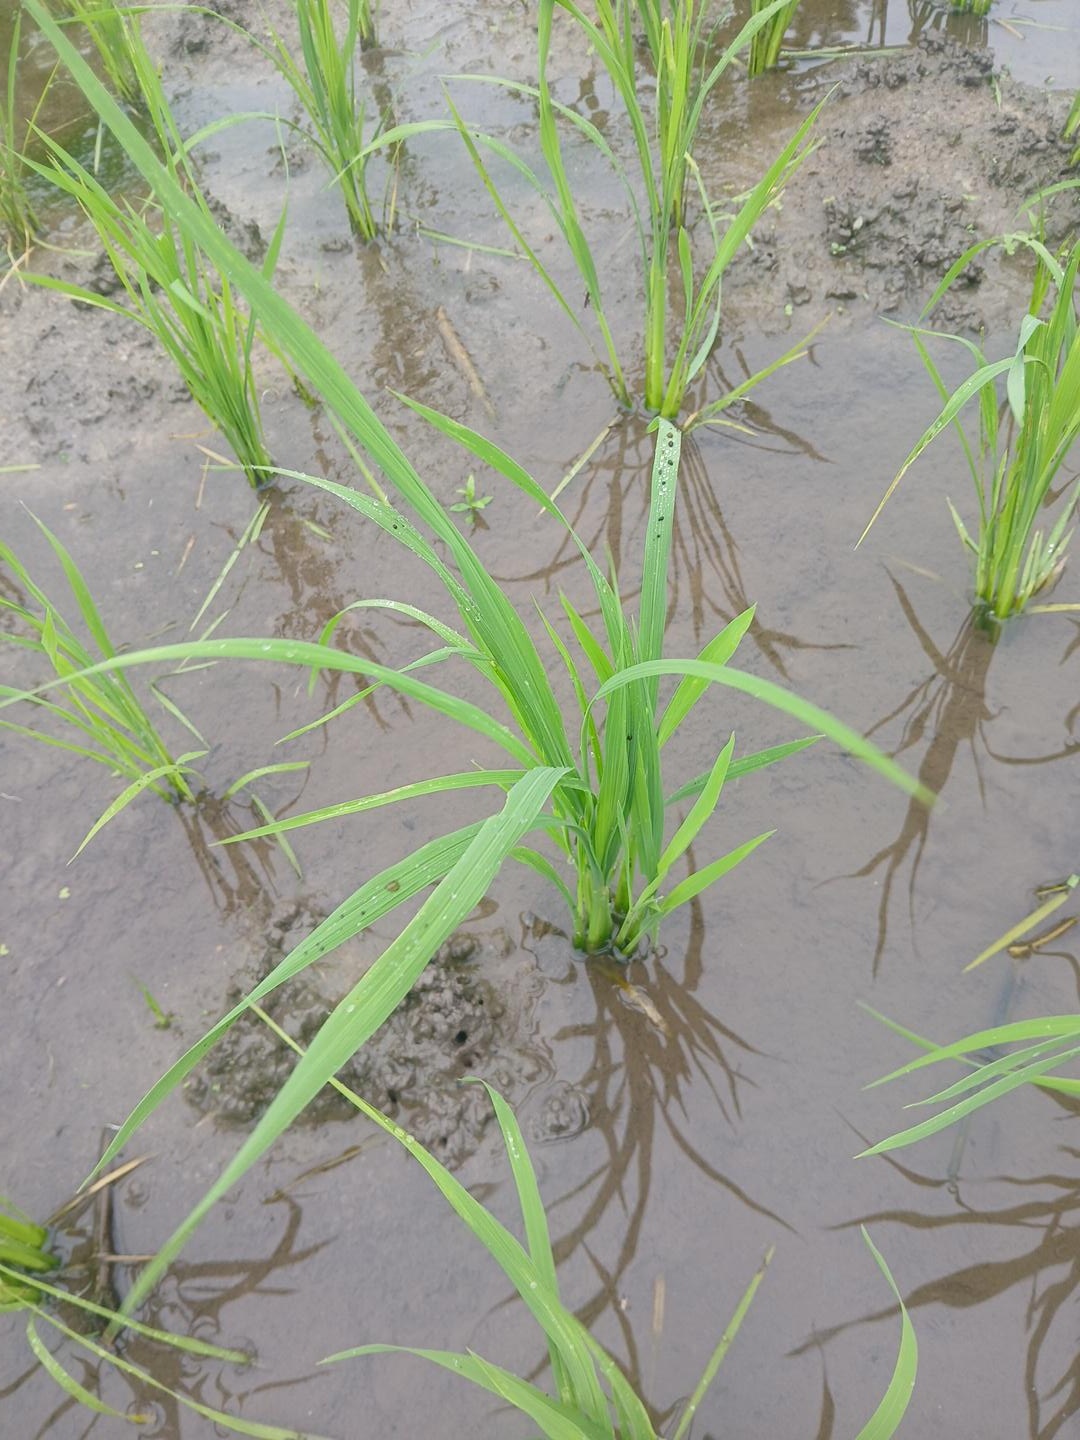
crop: rice
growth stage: tillering
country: Côte d'Ivoire
